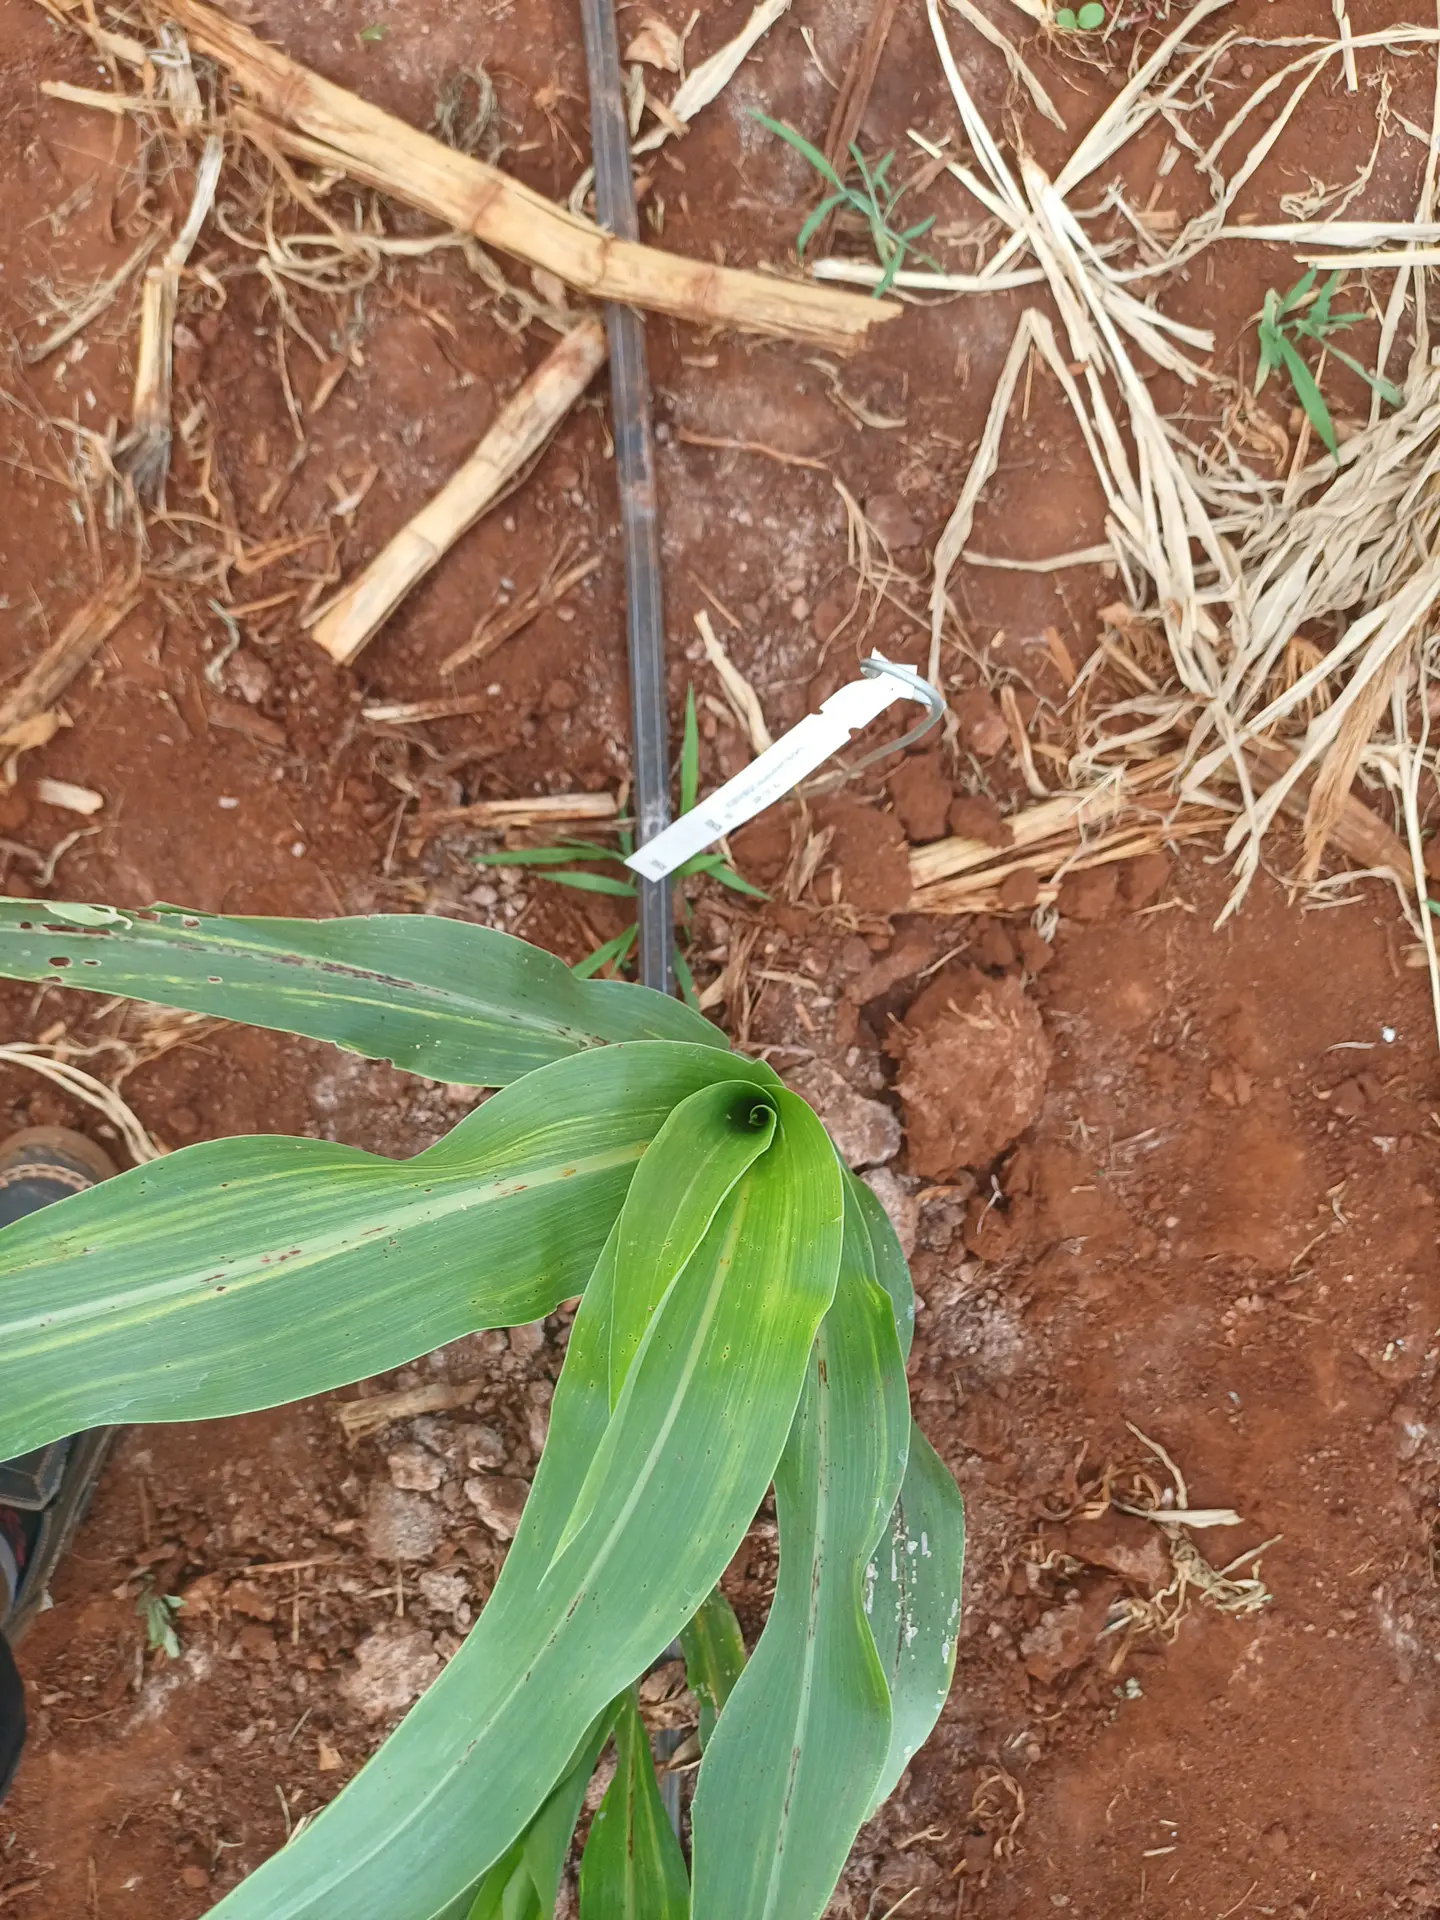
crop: sorghum
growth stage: vegetative
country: Kenya
